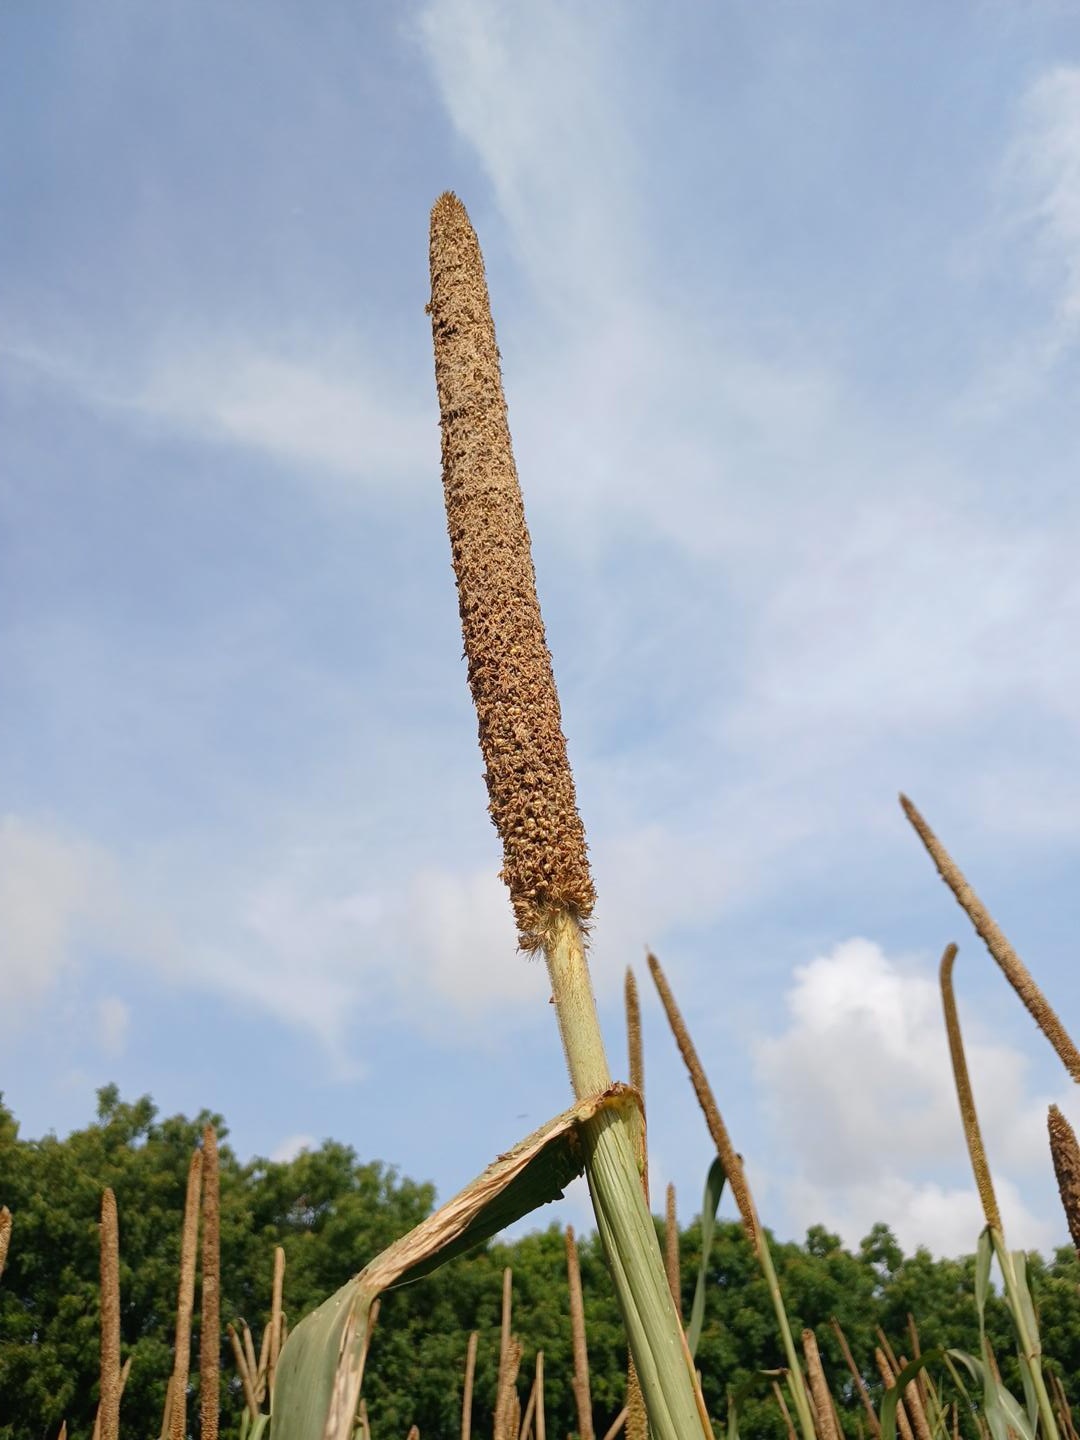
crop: pearl millet
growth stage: maturity
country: Senegal
